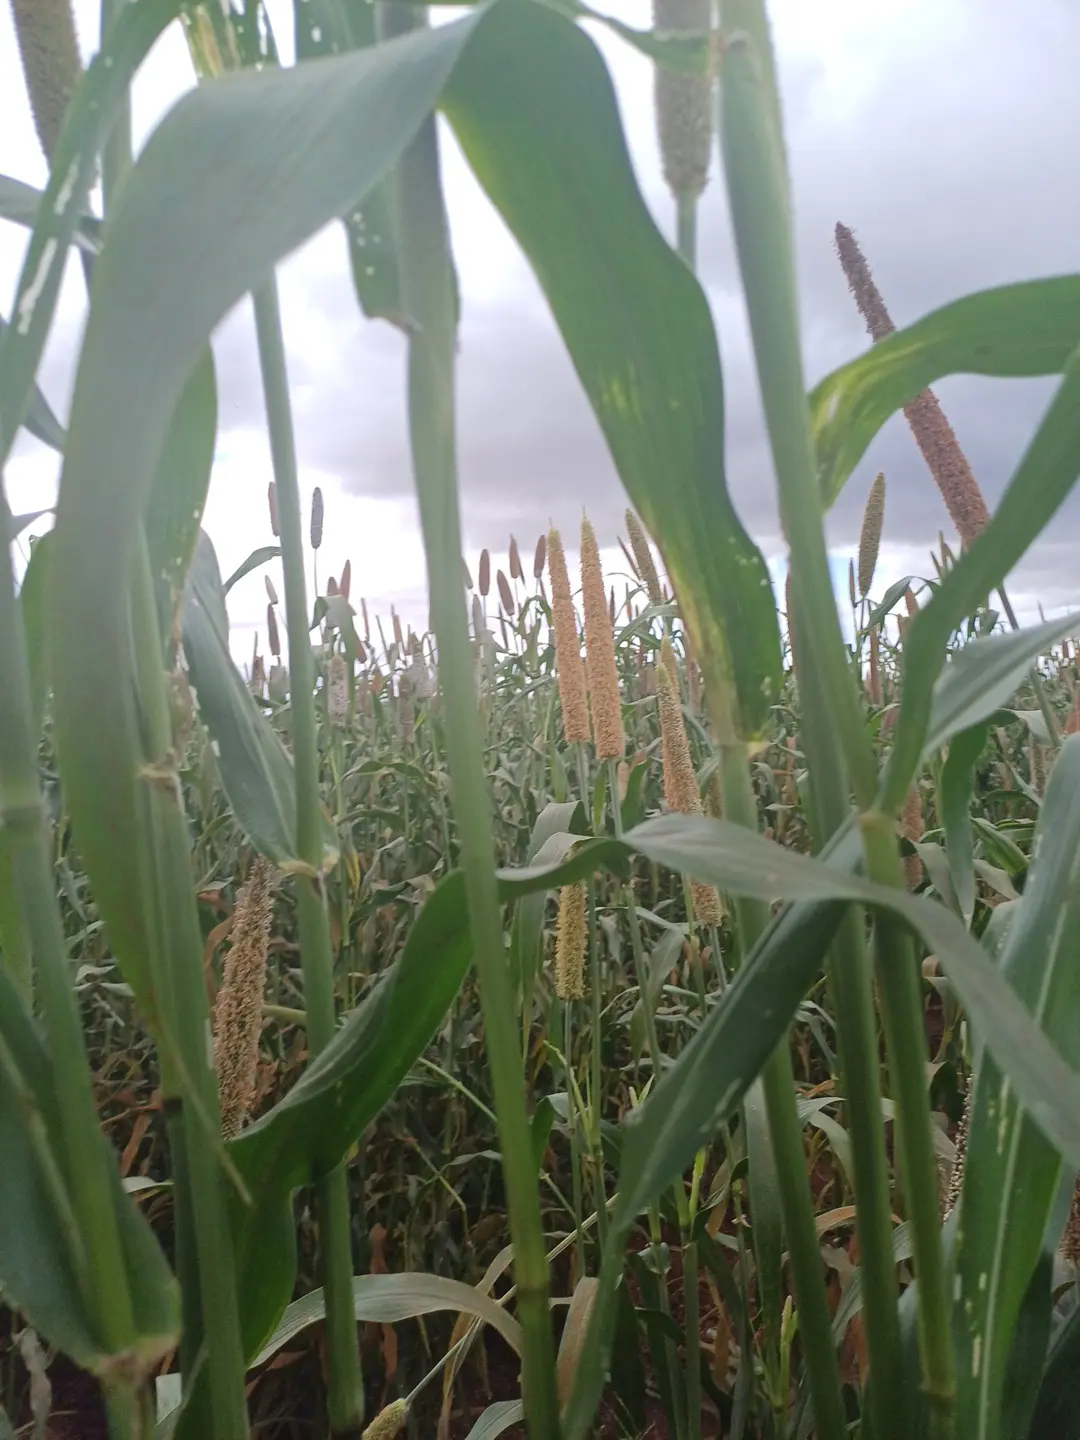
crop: pearl millet
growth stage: flowering
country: Kenya
